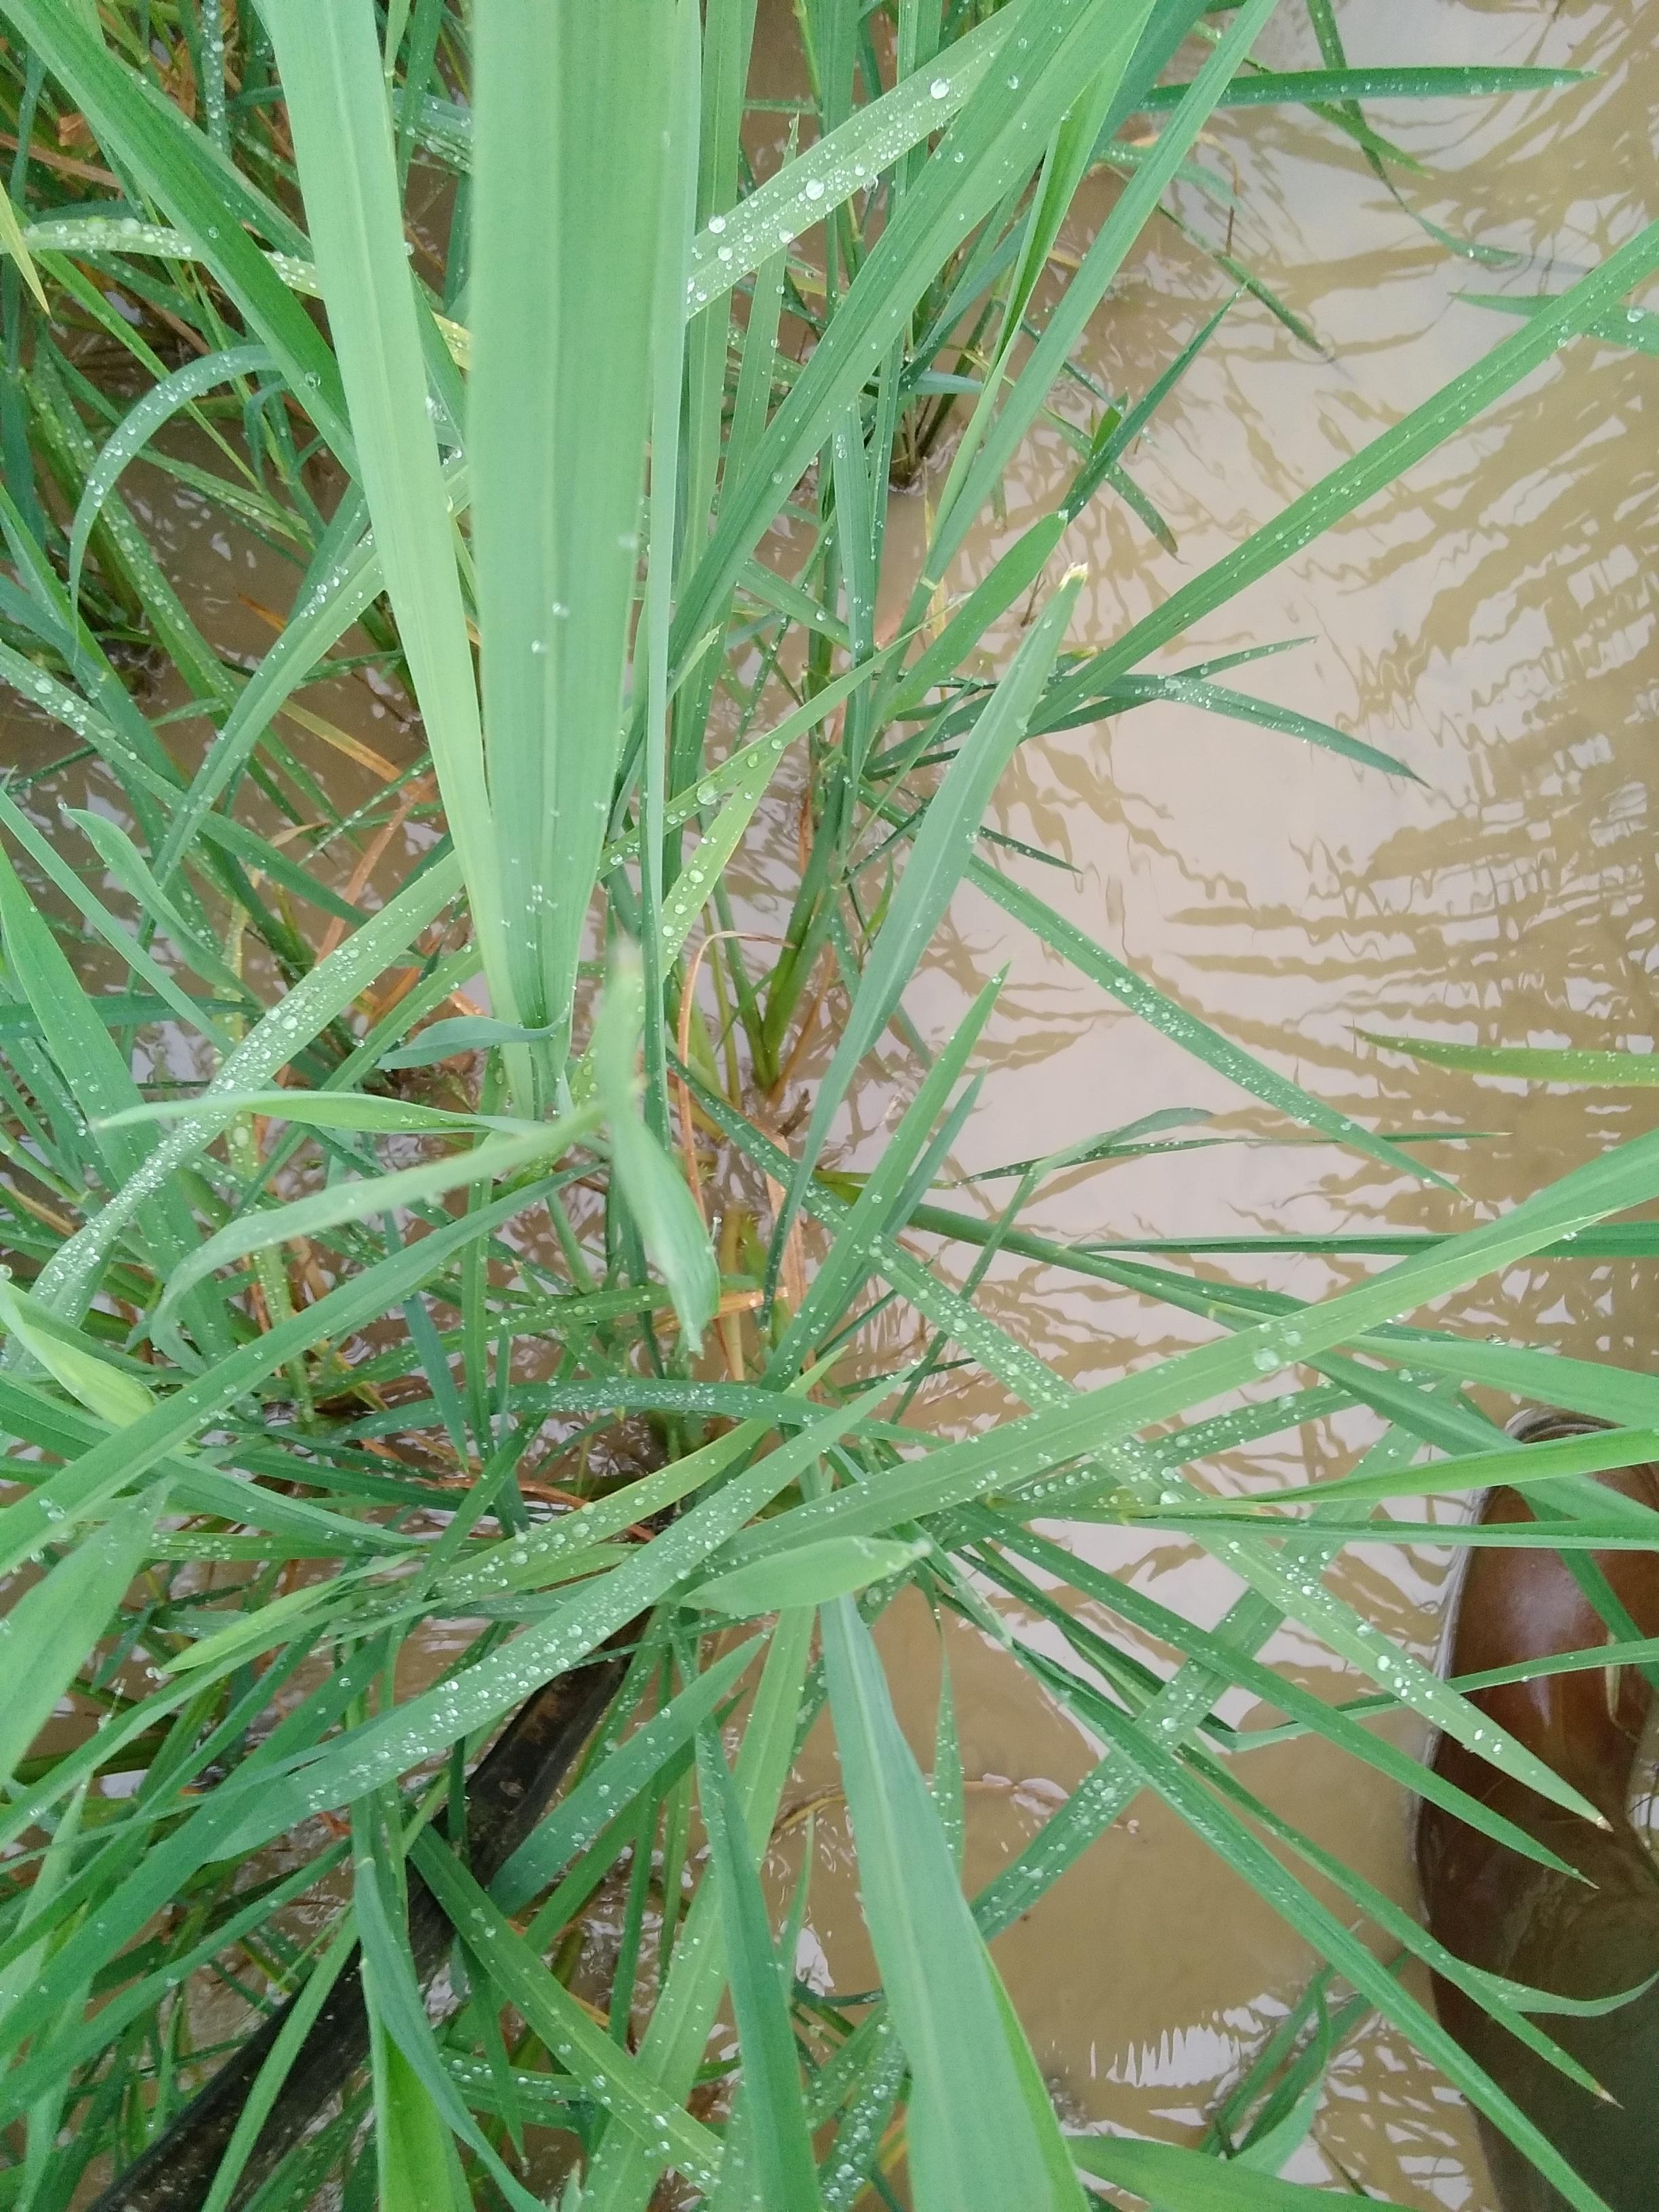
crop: rice
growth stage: elongation stem
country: Nigeria
